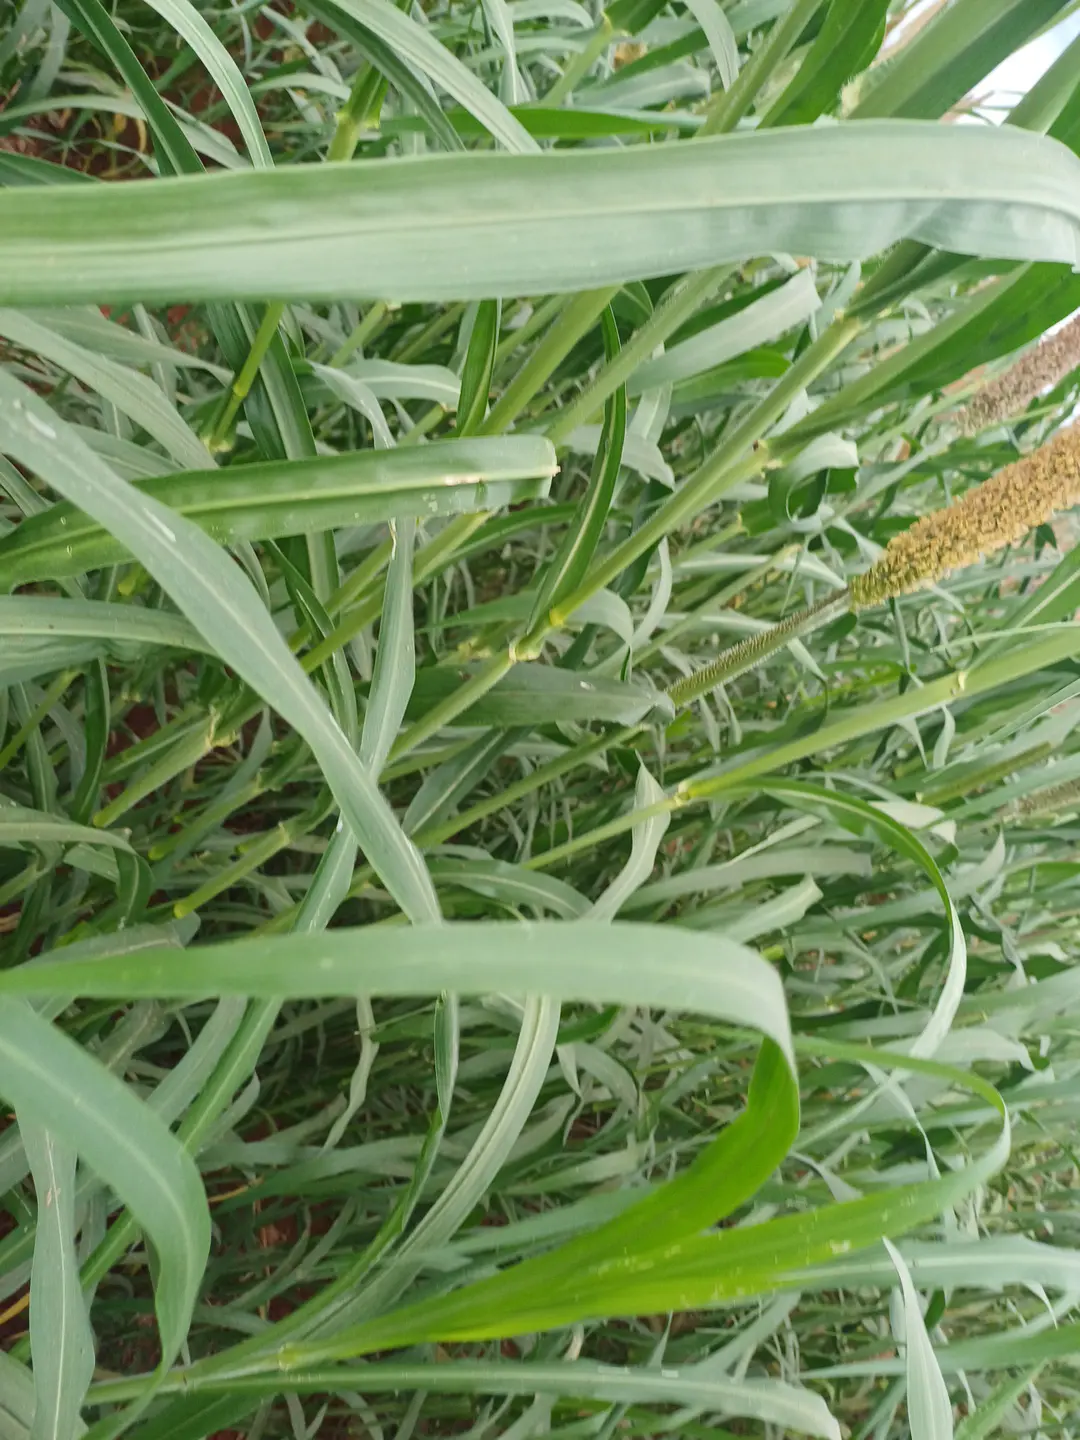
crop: pearl millet
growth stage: filling grain
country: Kenya
